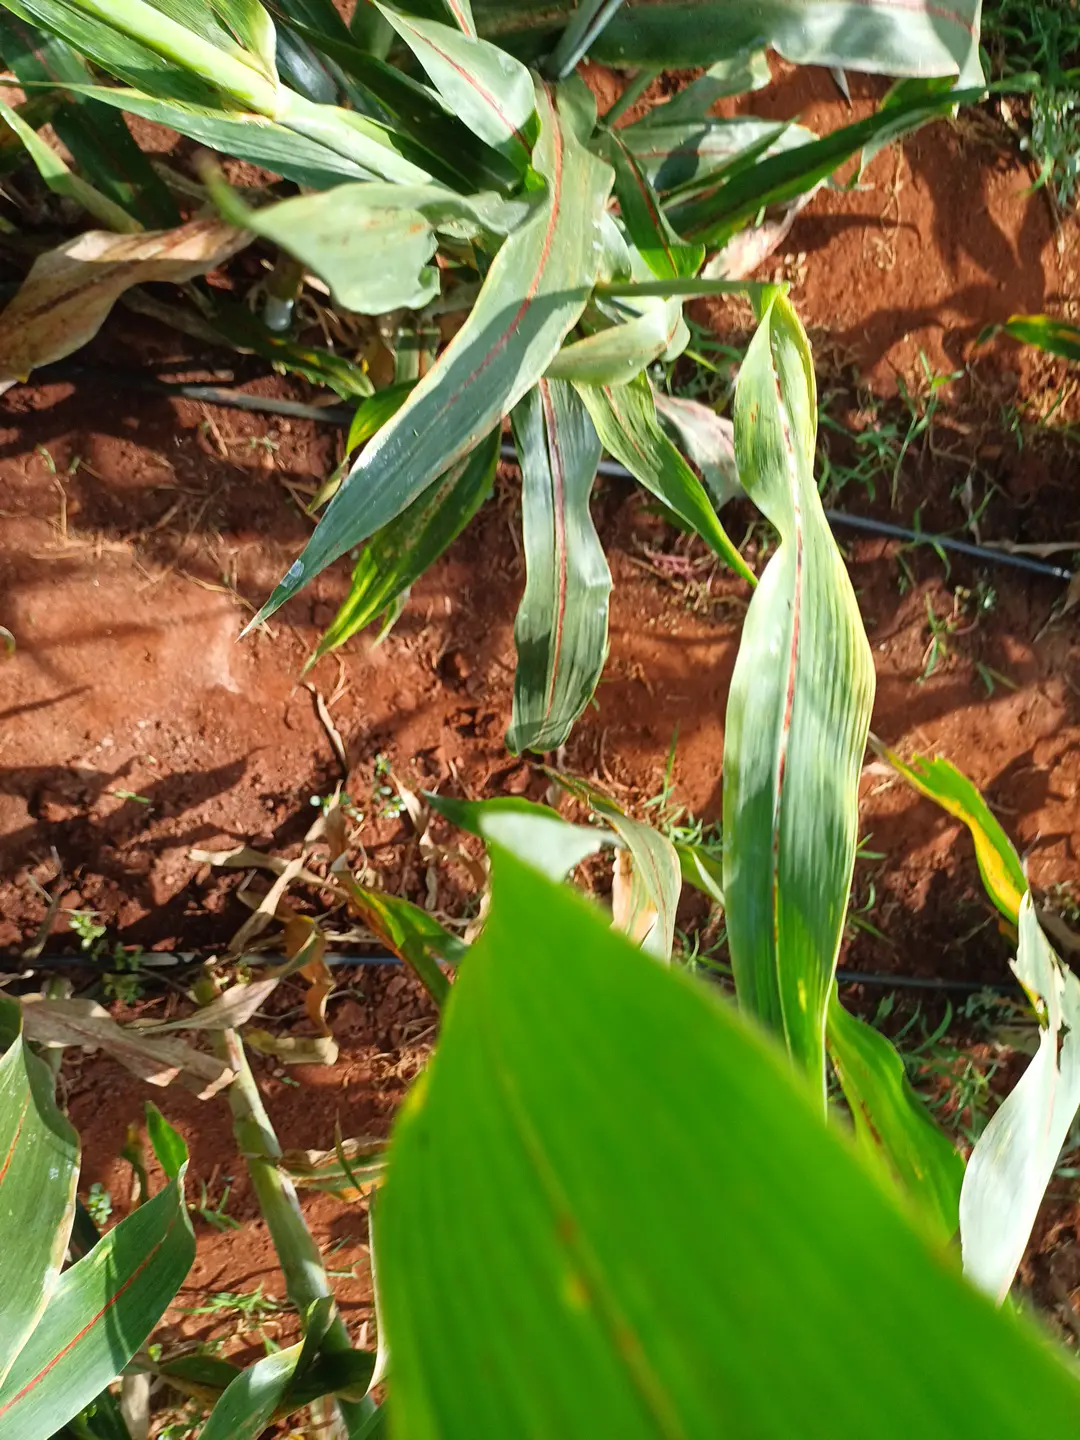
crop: sorghum
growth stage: filling grain
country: Kenya
